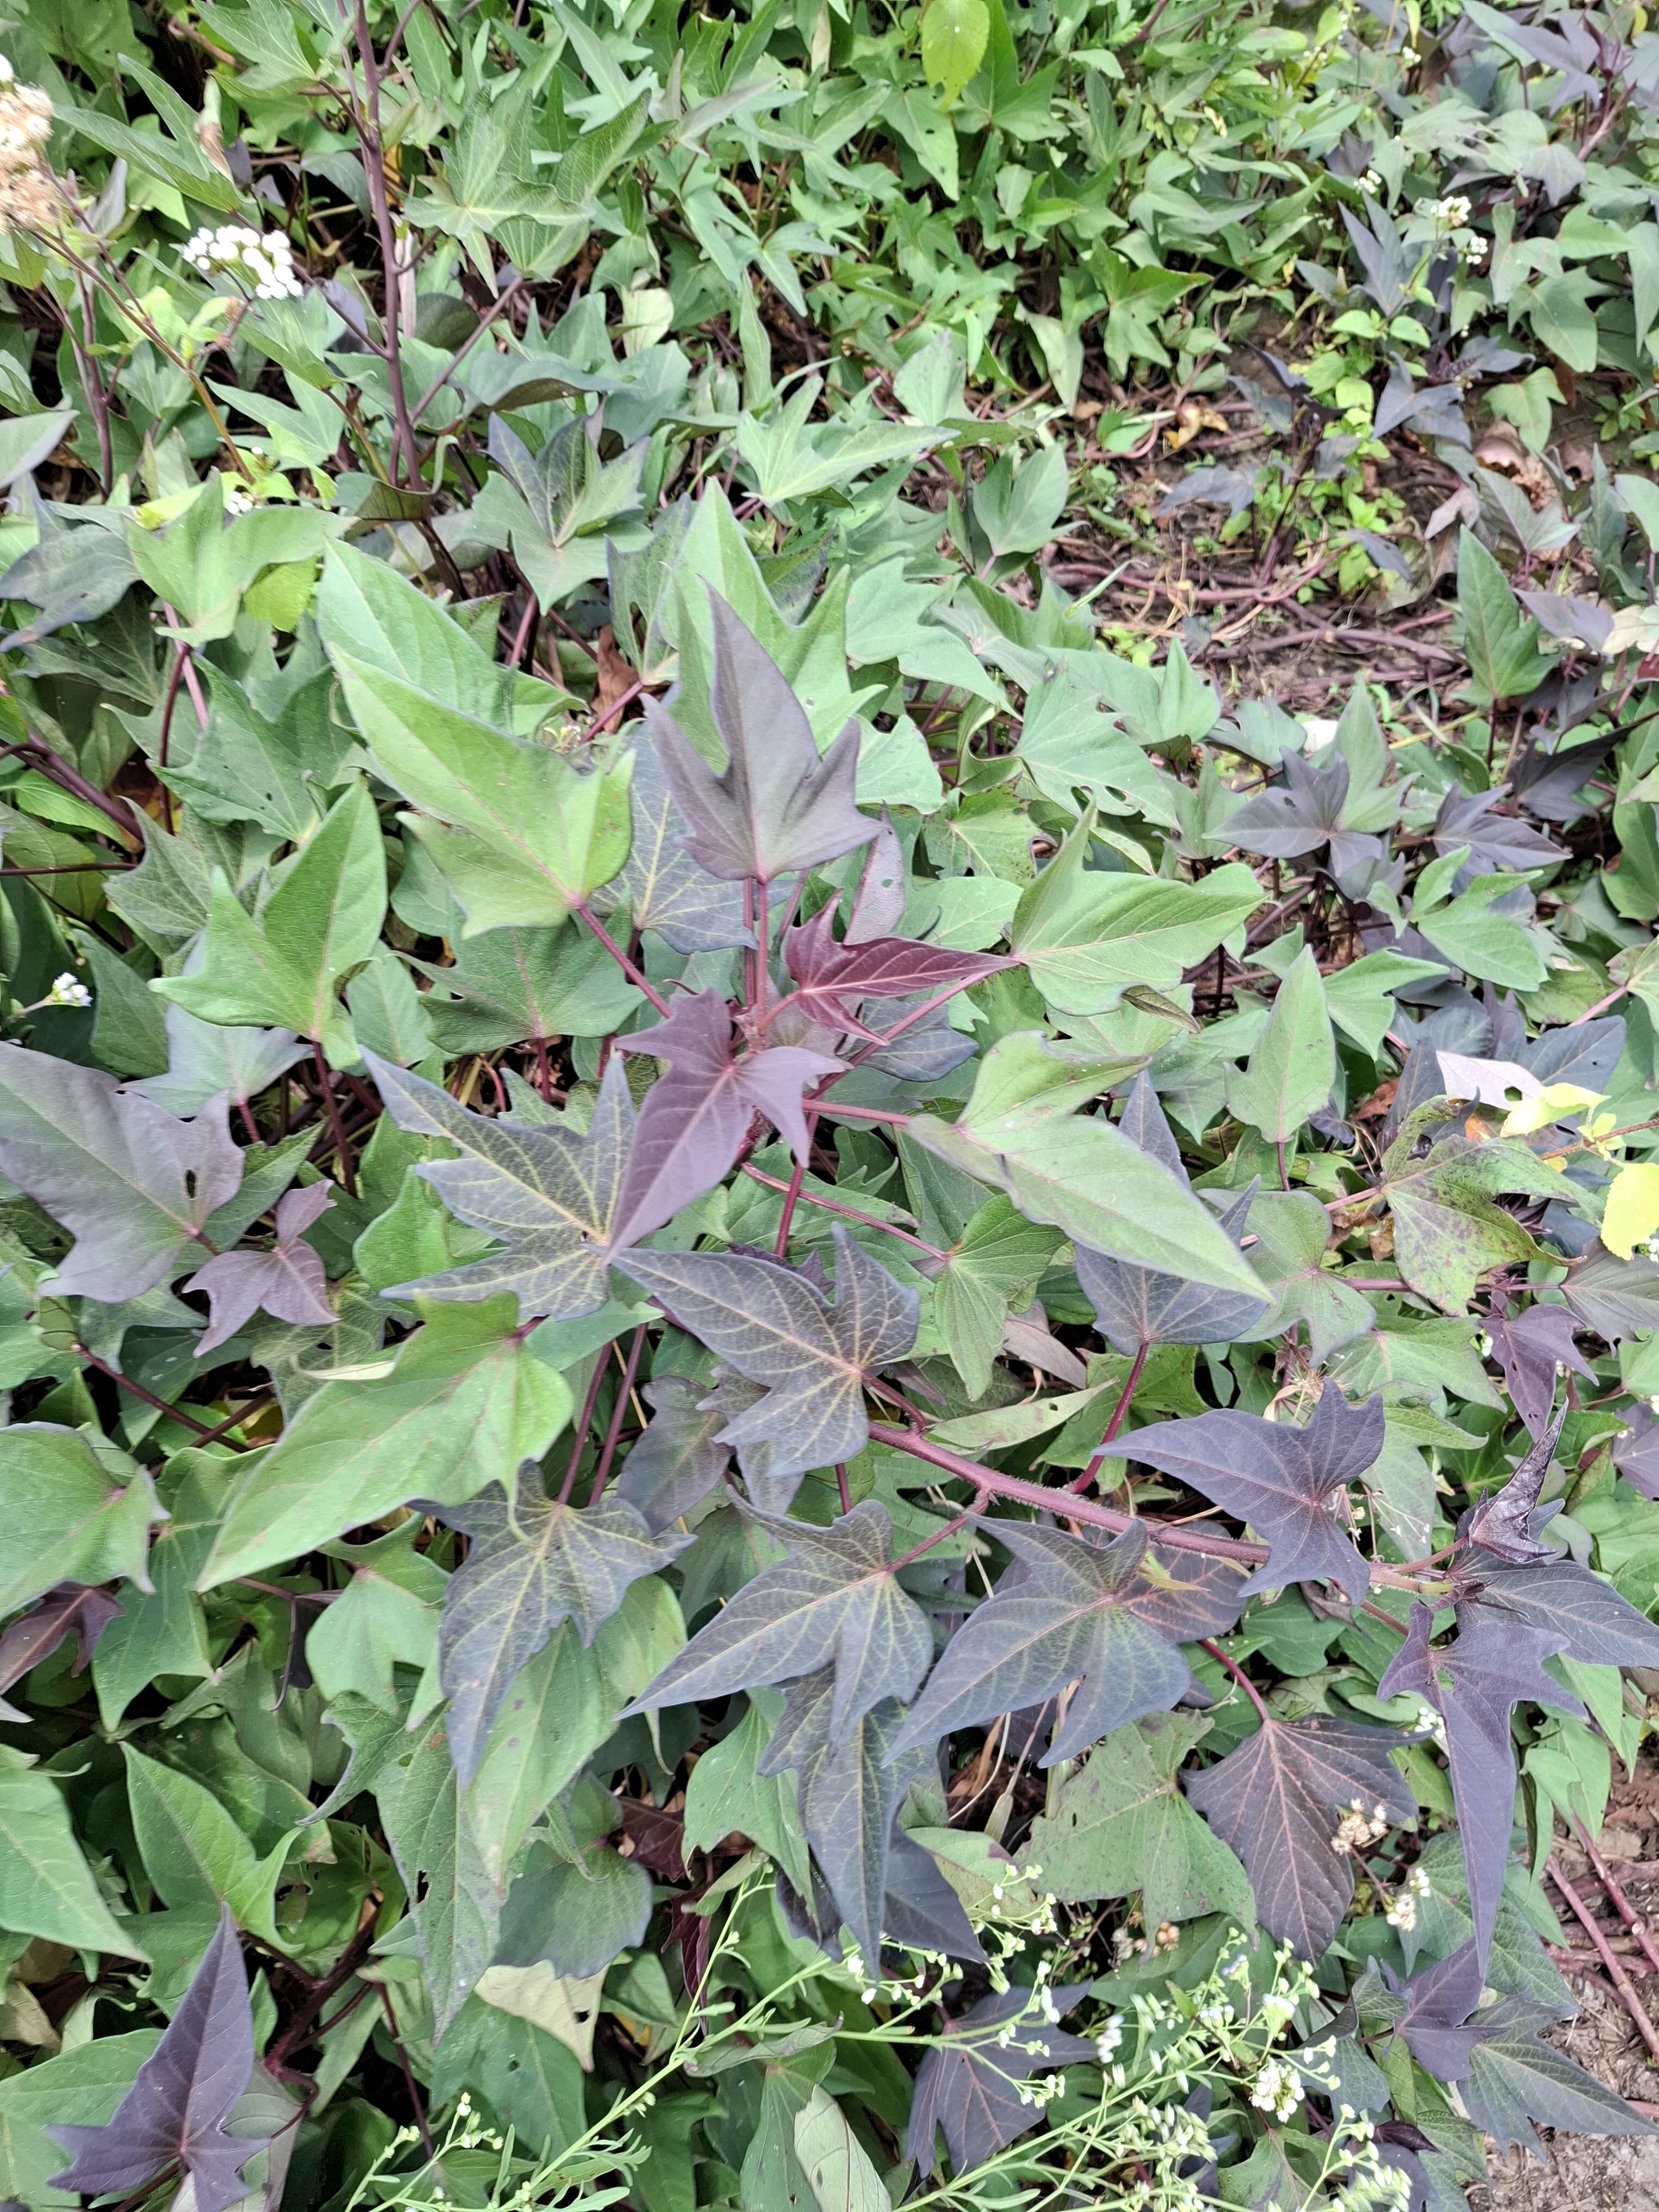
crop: sweet potato
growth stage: flowering
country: Tanzania
